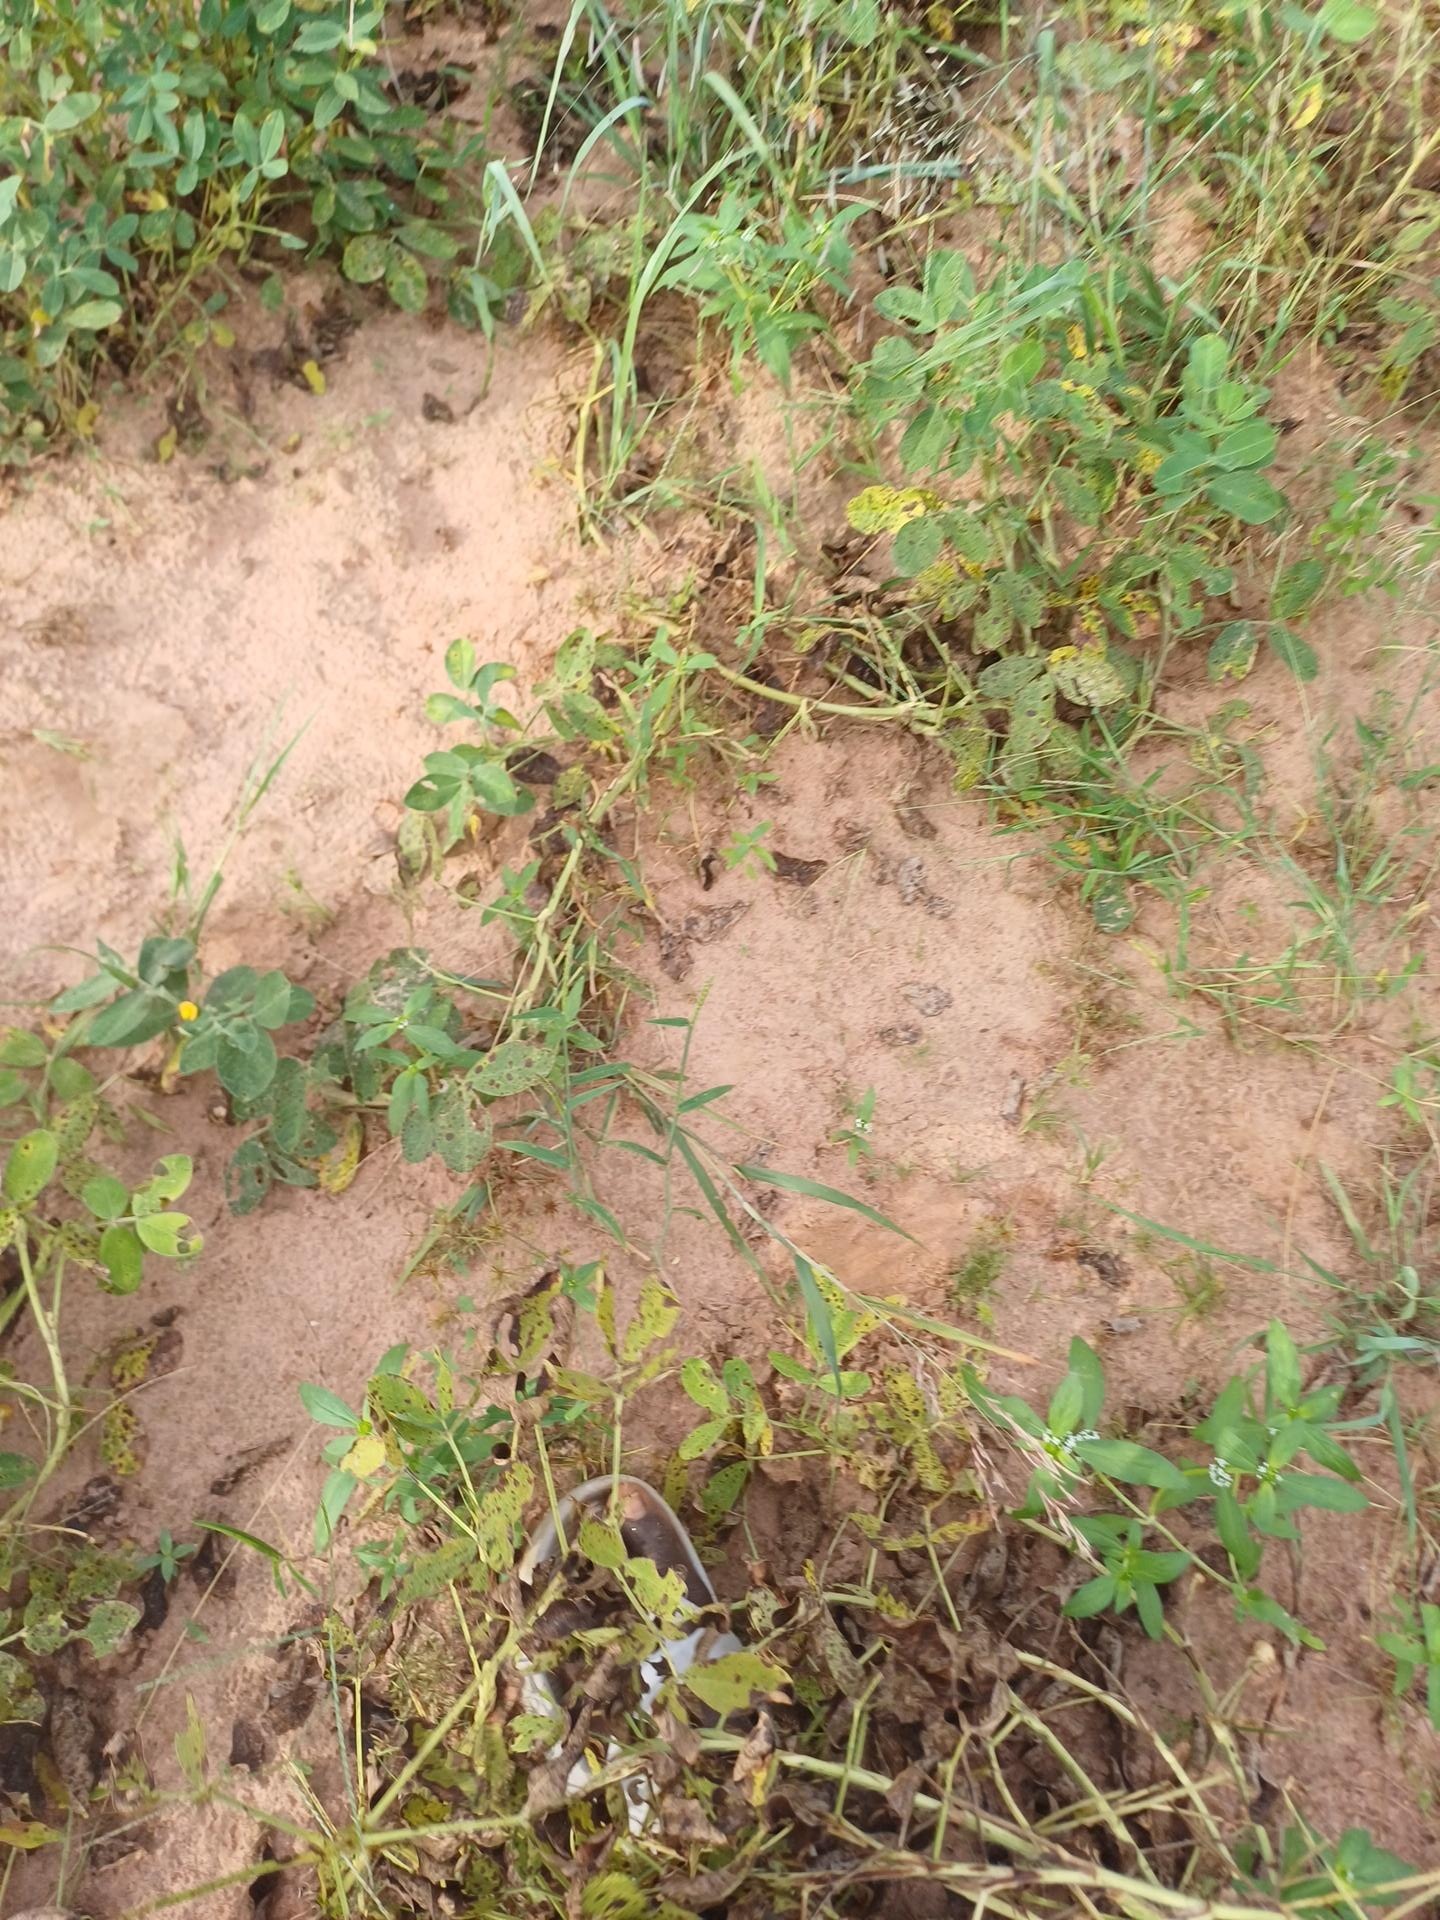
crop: groundnut
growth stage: flowering
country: Senegal
